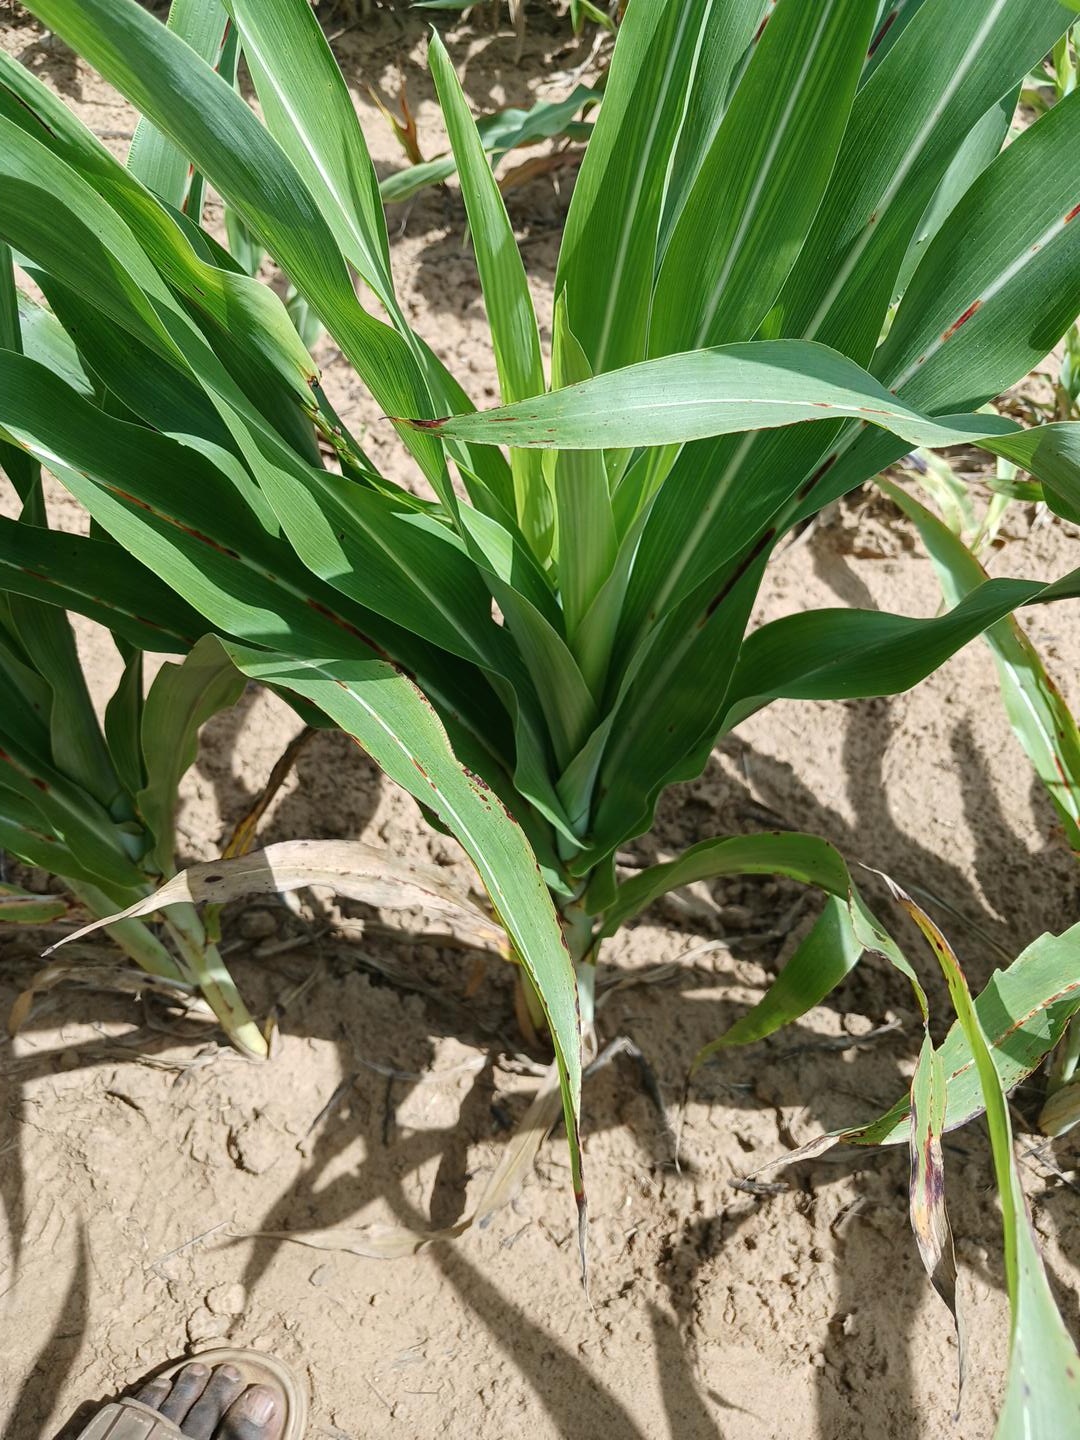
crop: sorghum
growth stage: vegetative
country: Senegal
